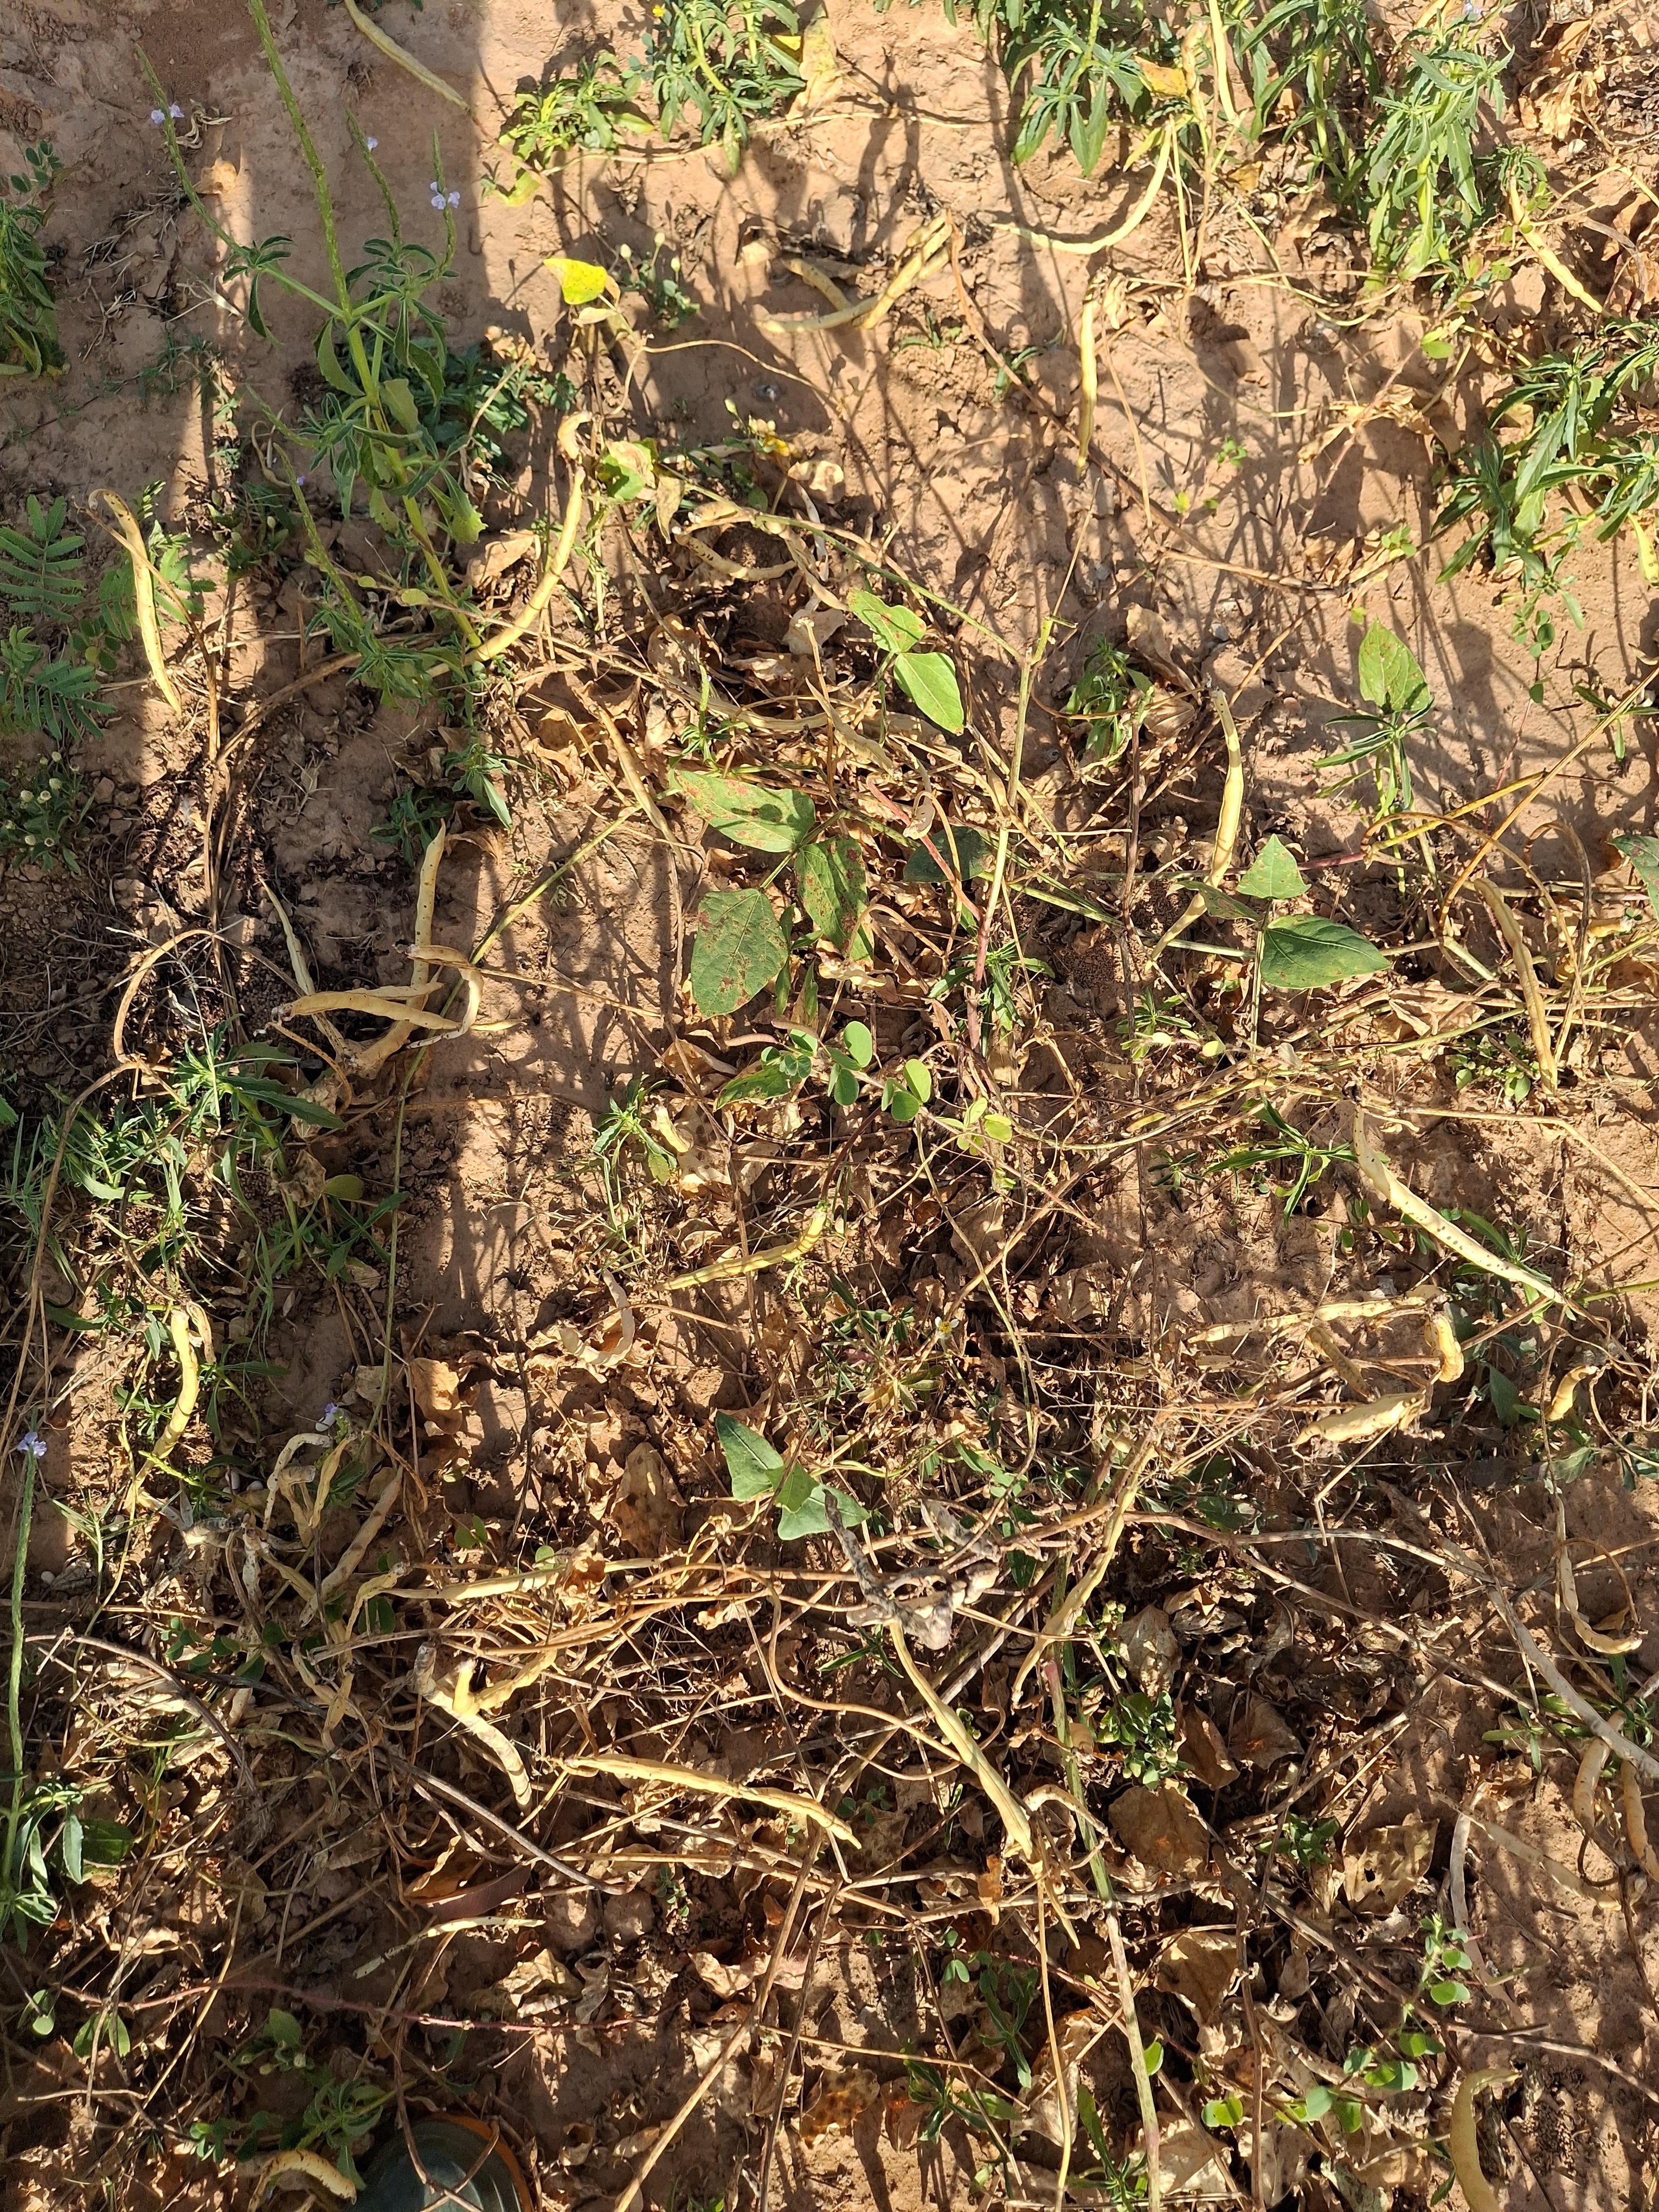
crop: cowpea
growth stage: maturity
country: Nigeria
